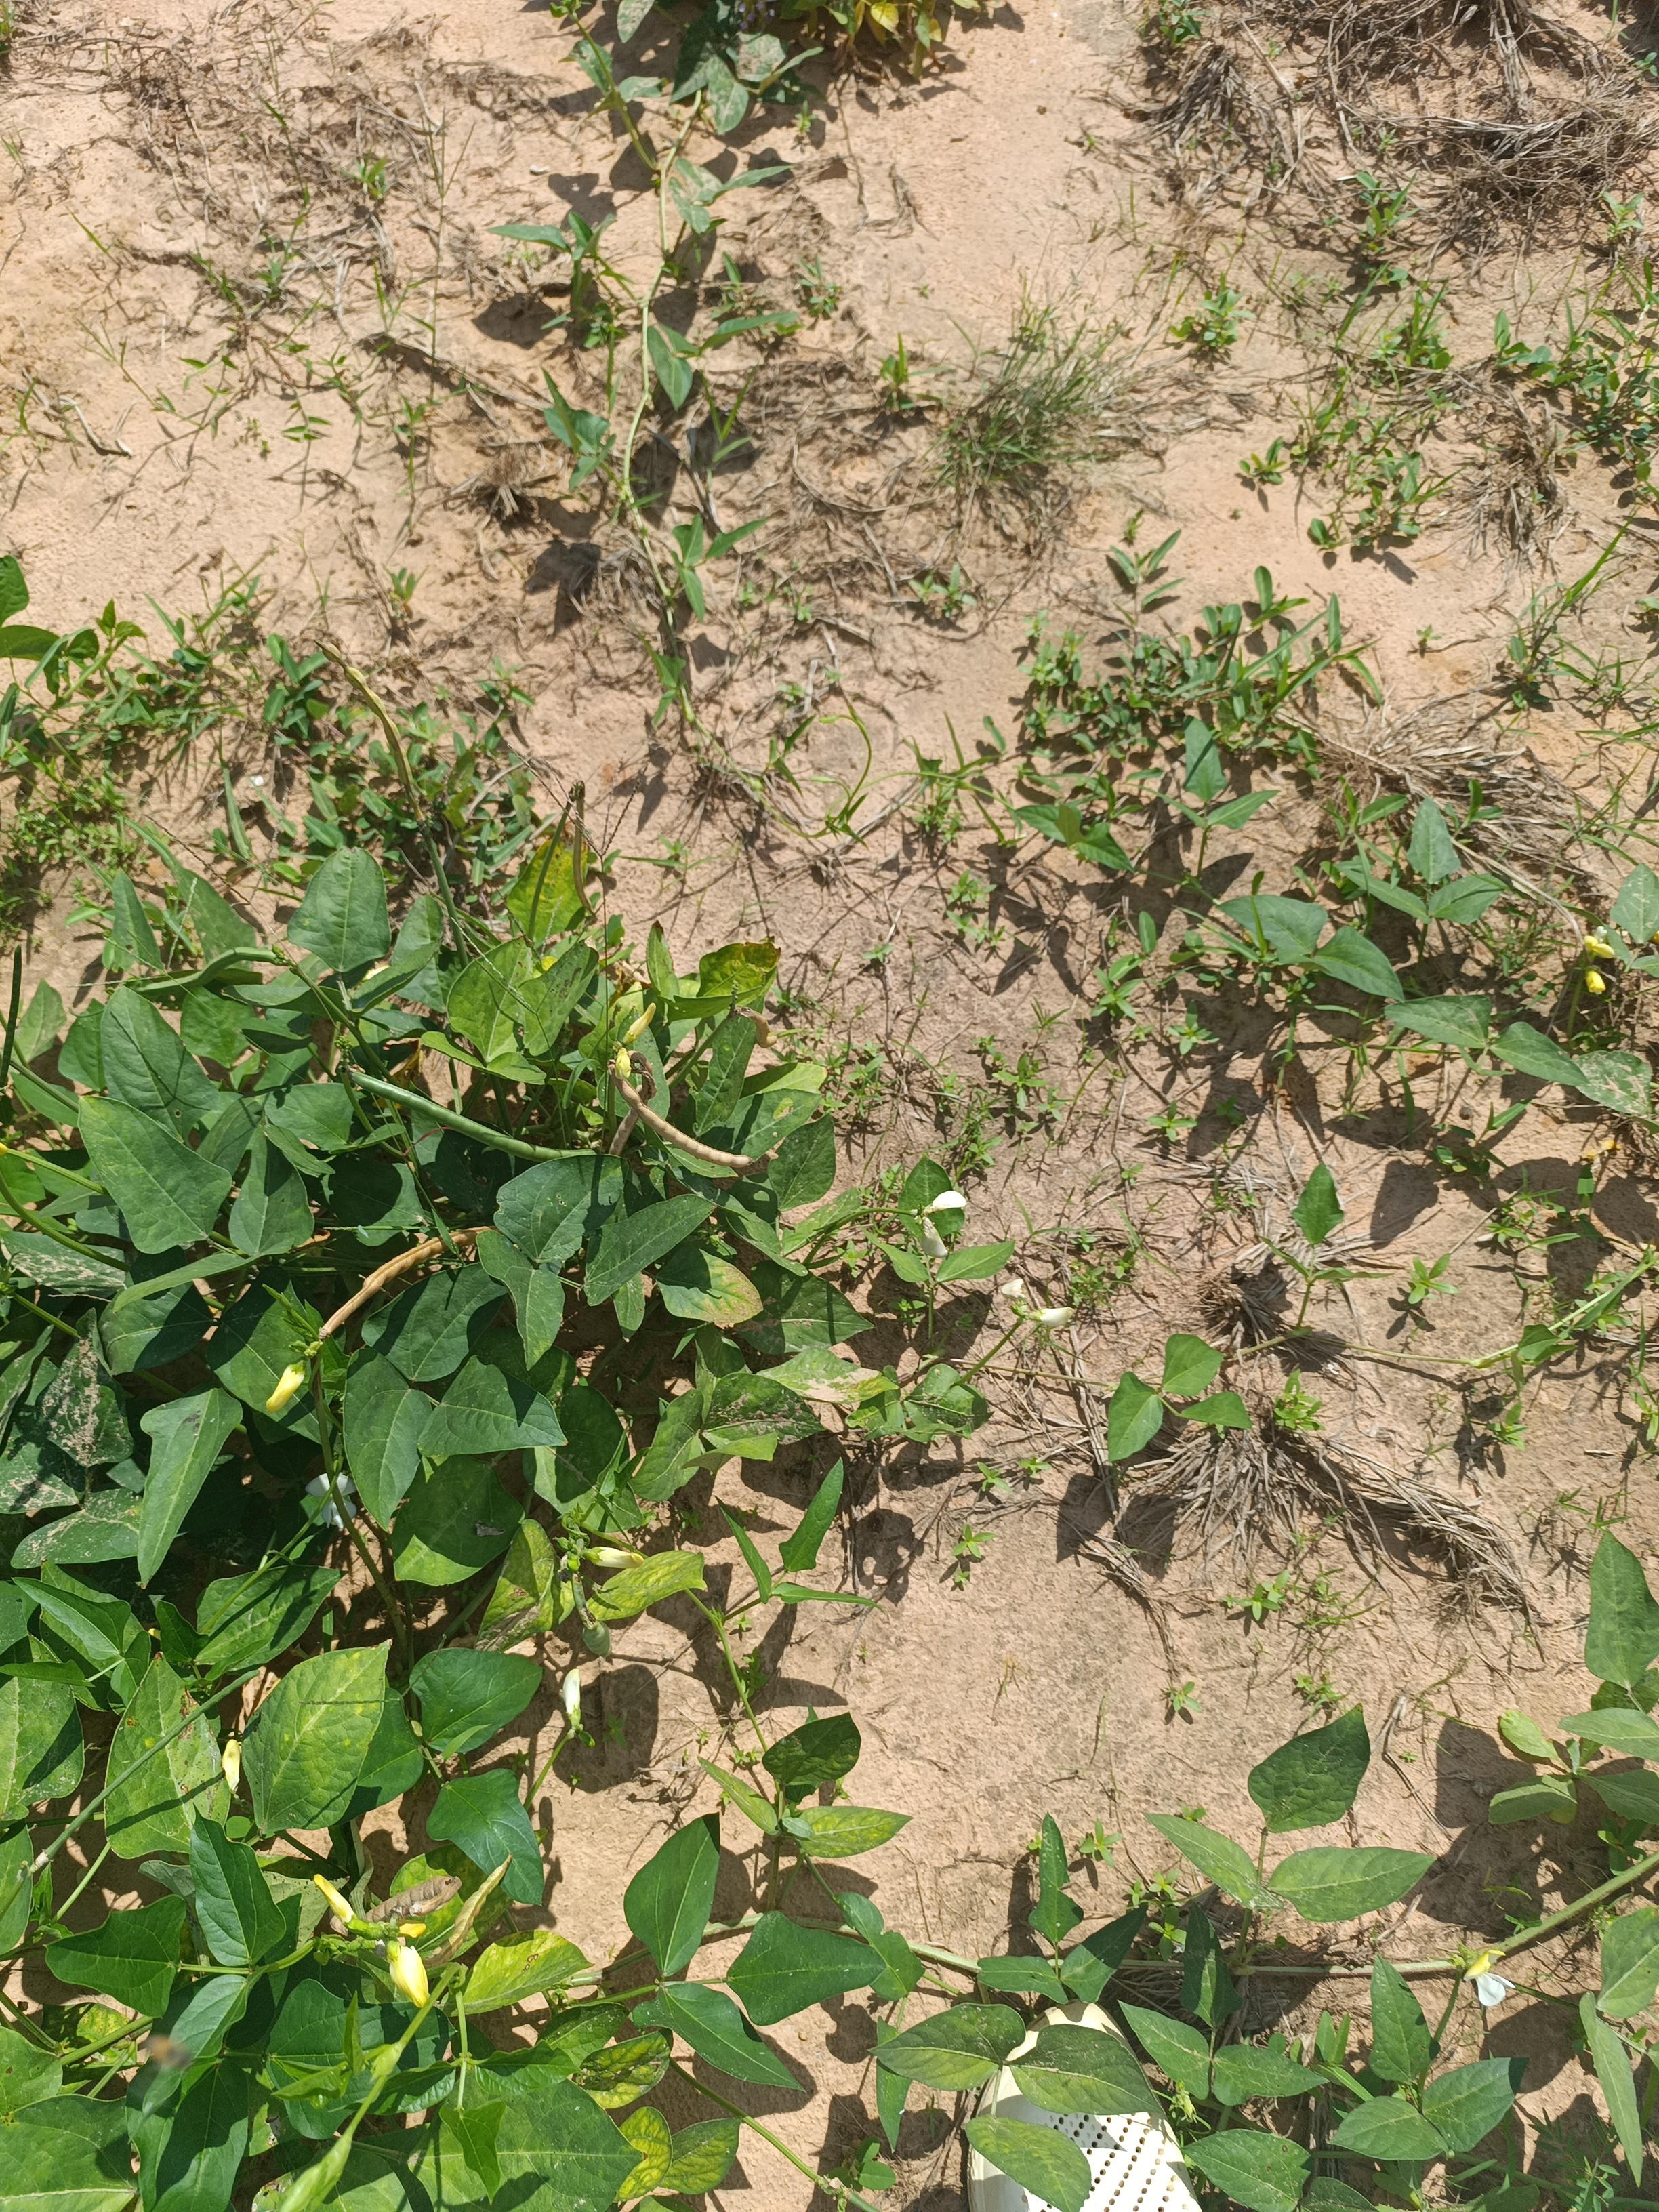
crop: cowpea
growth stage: maturity
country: Nigeria
